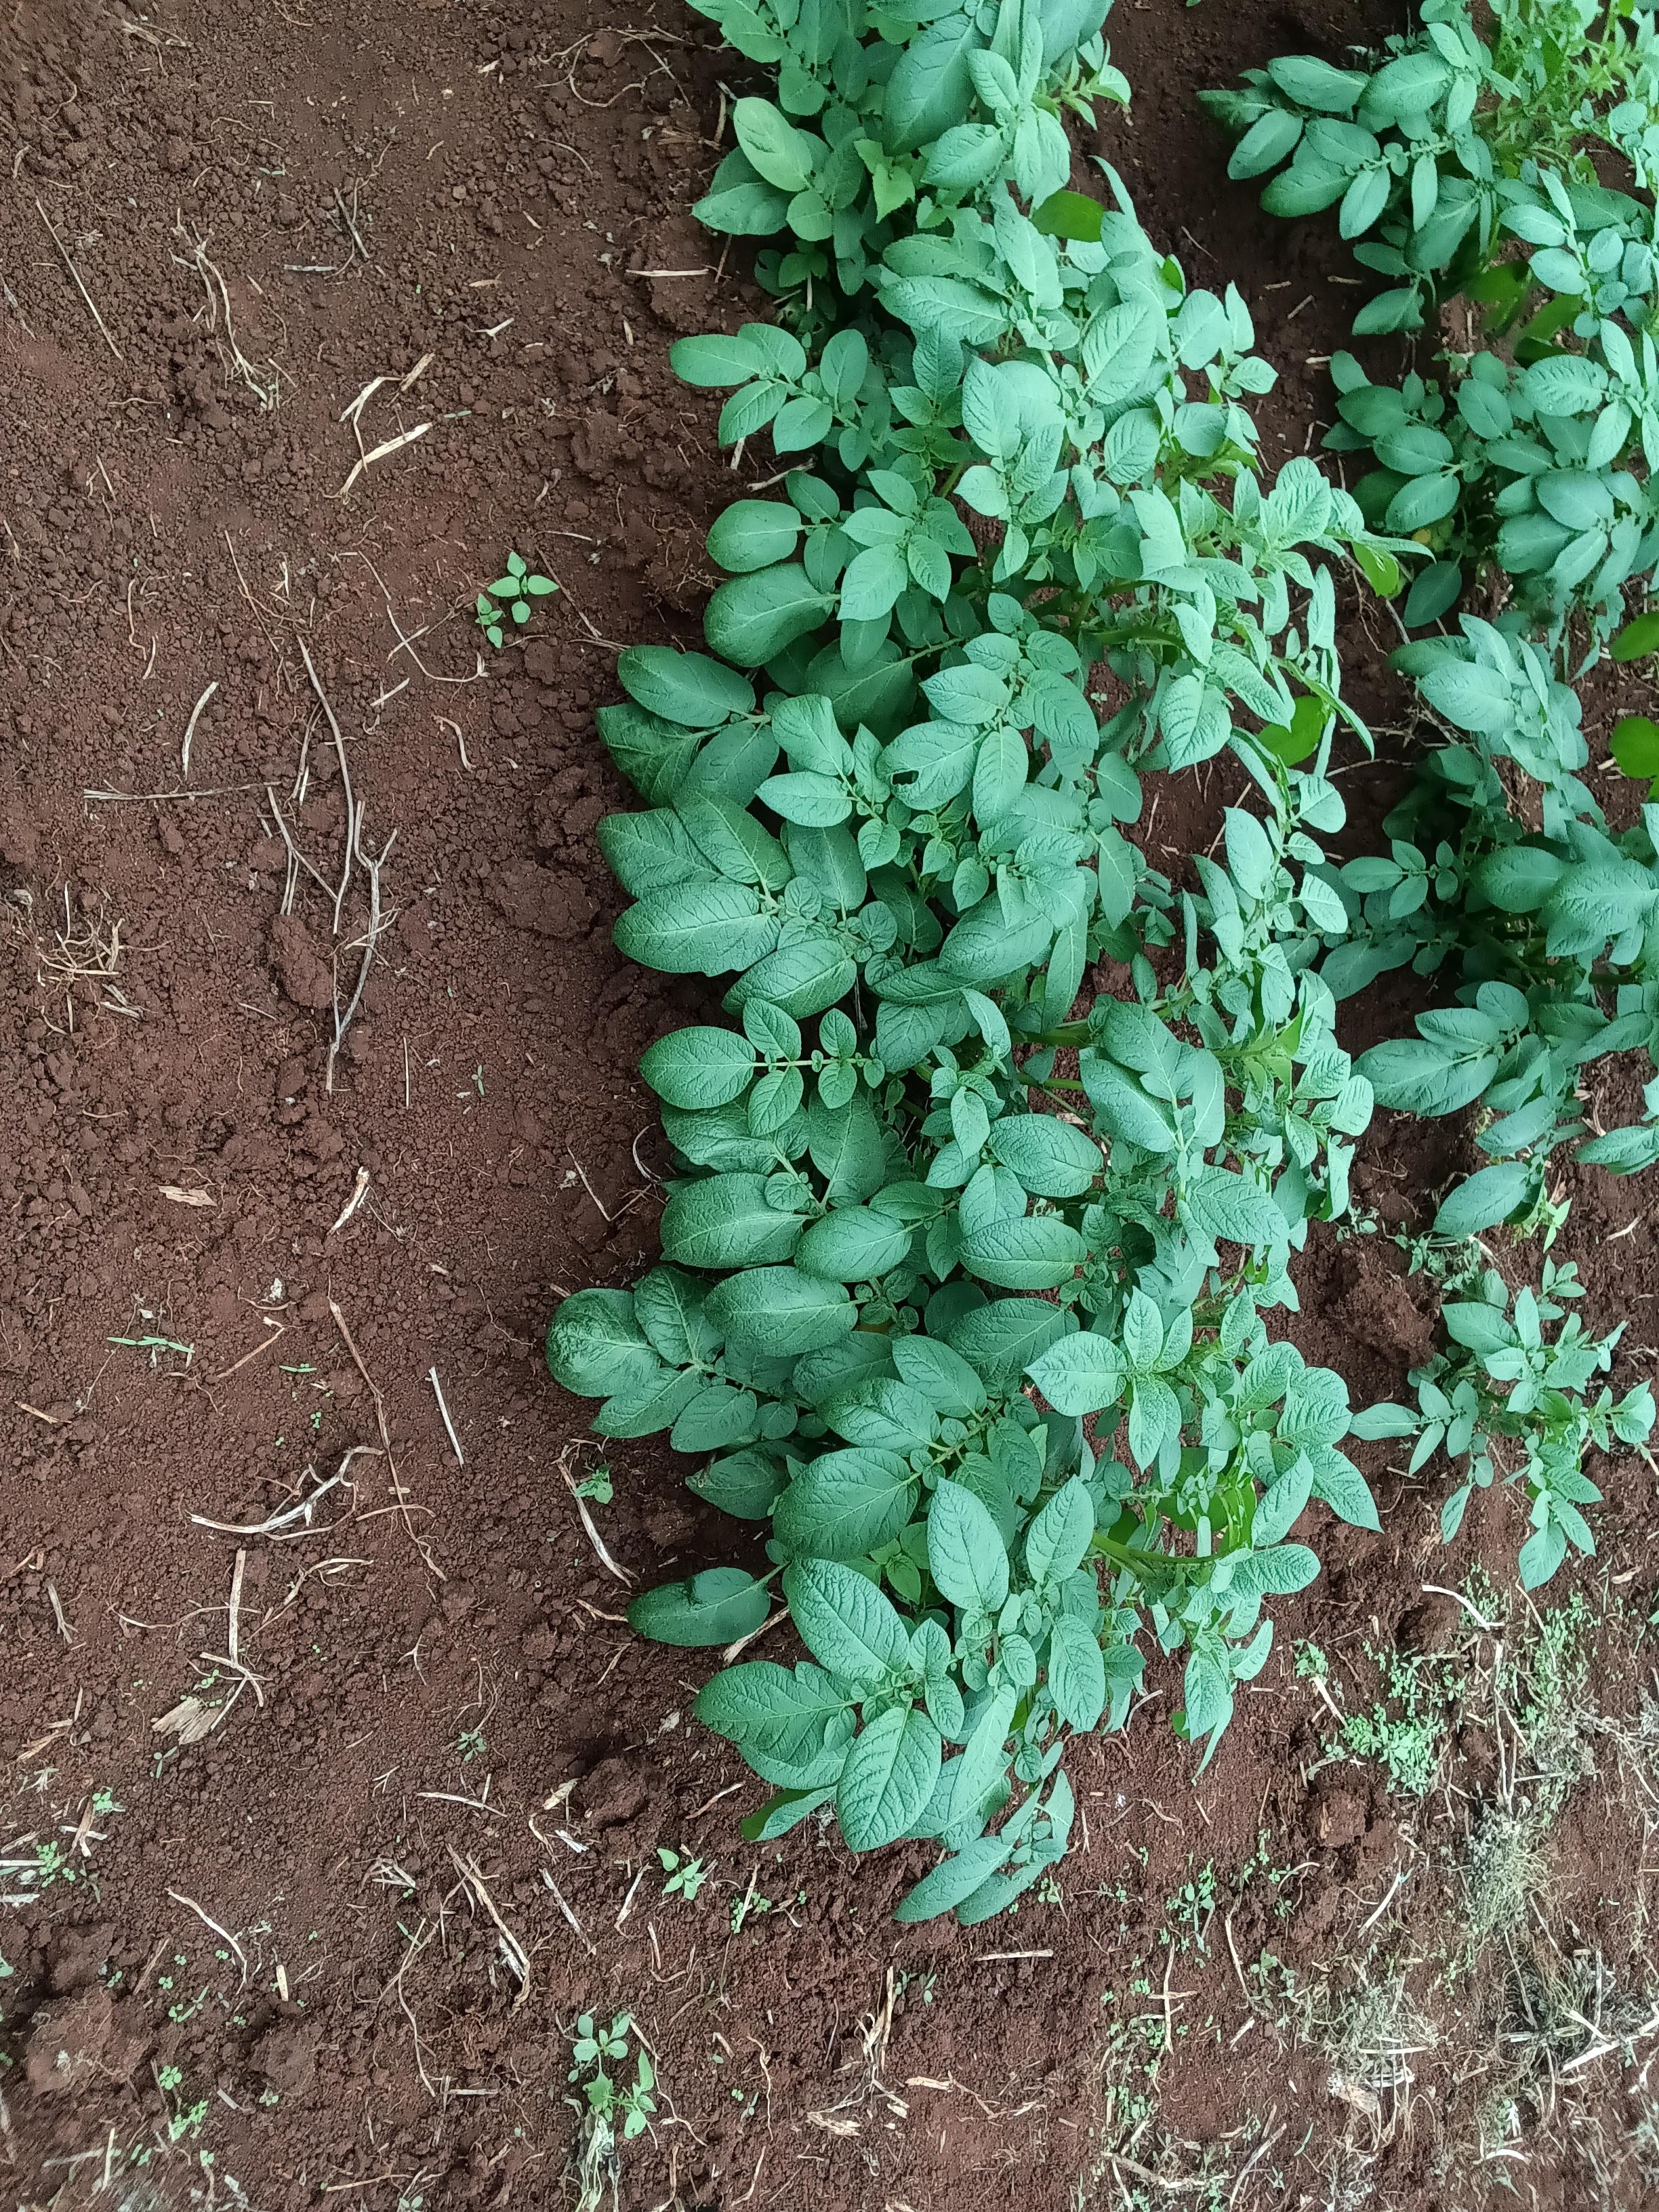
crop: potato
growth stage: emergence
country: Kenya
